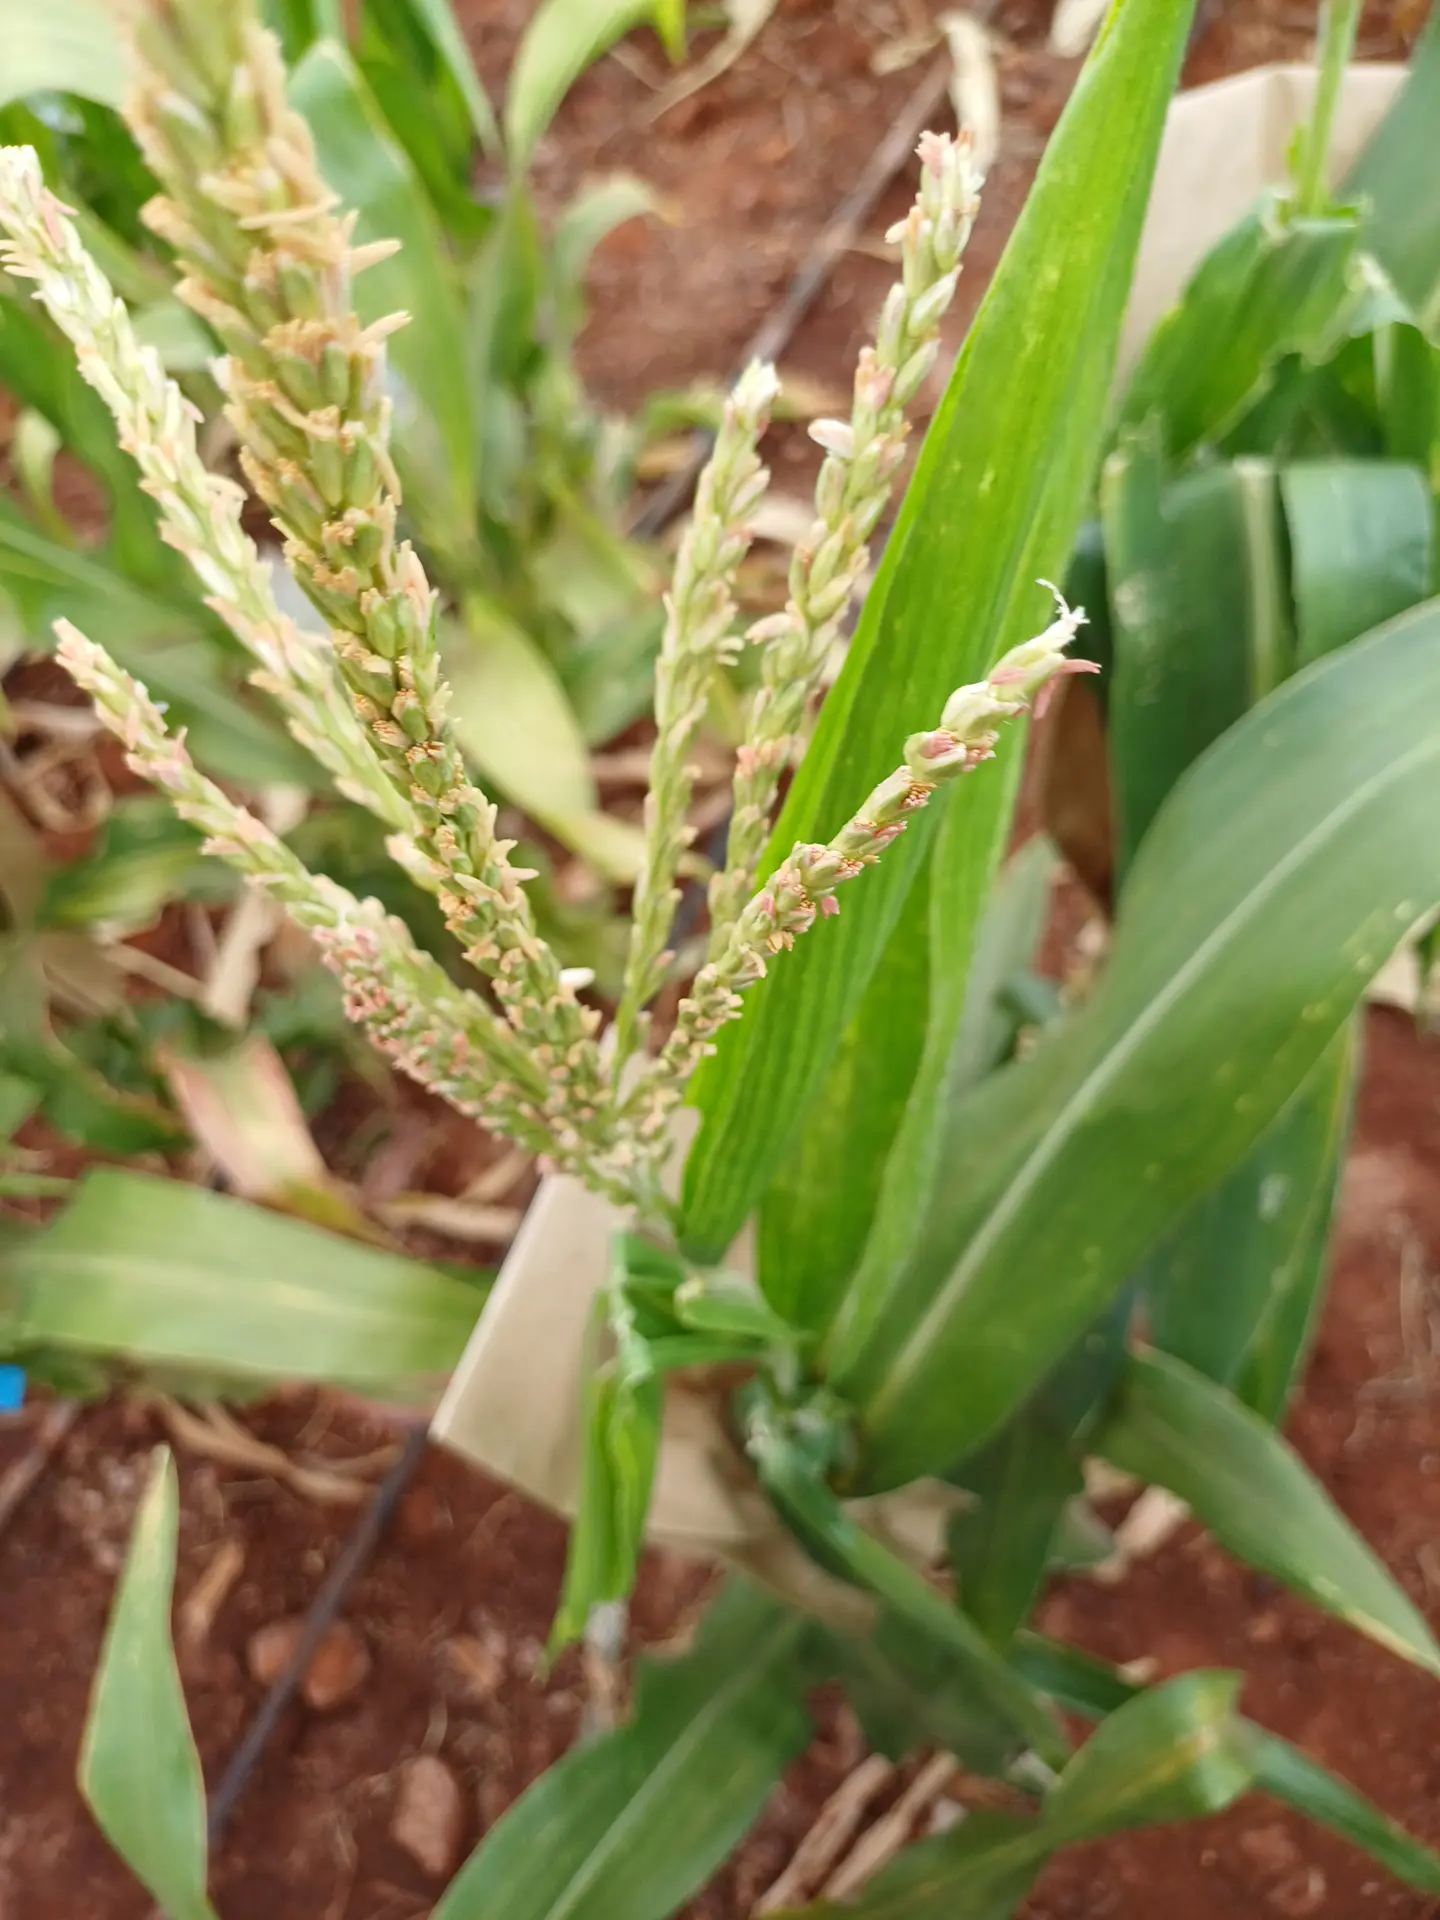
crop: maize
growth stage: flowering
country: Kenya
